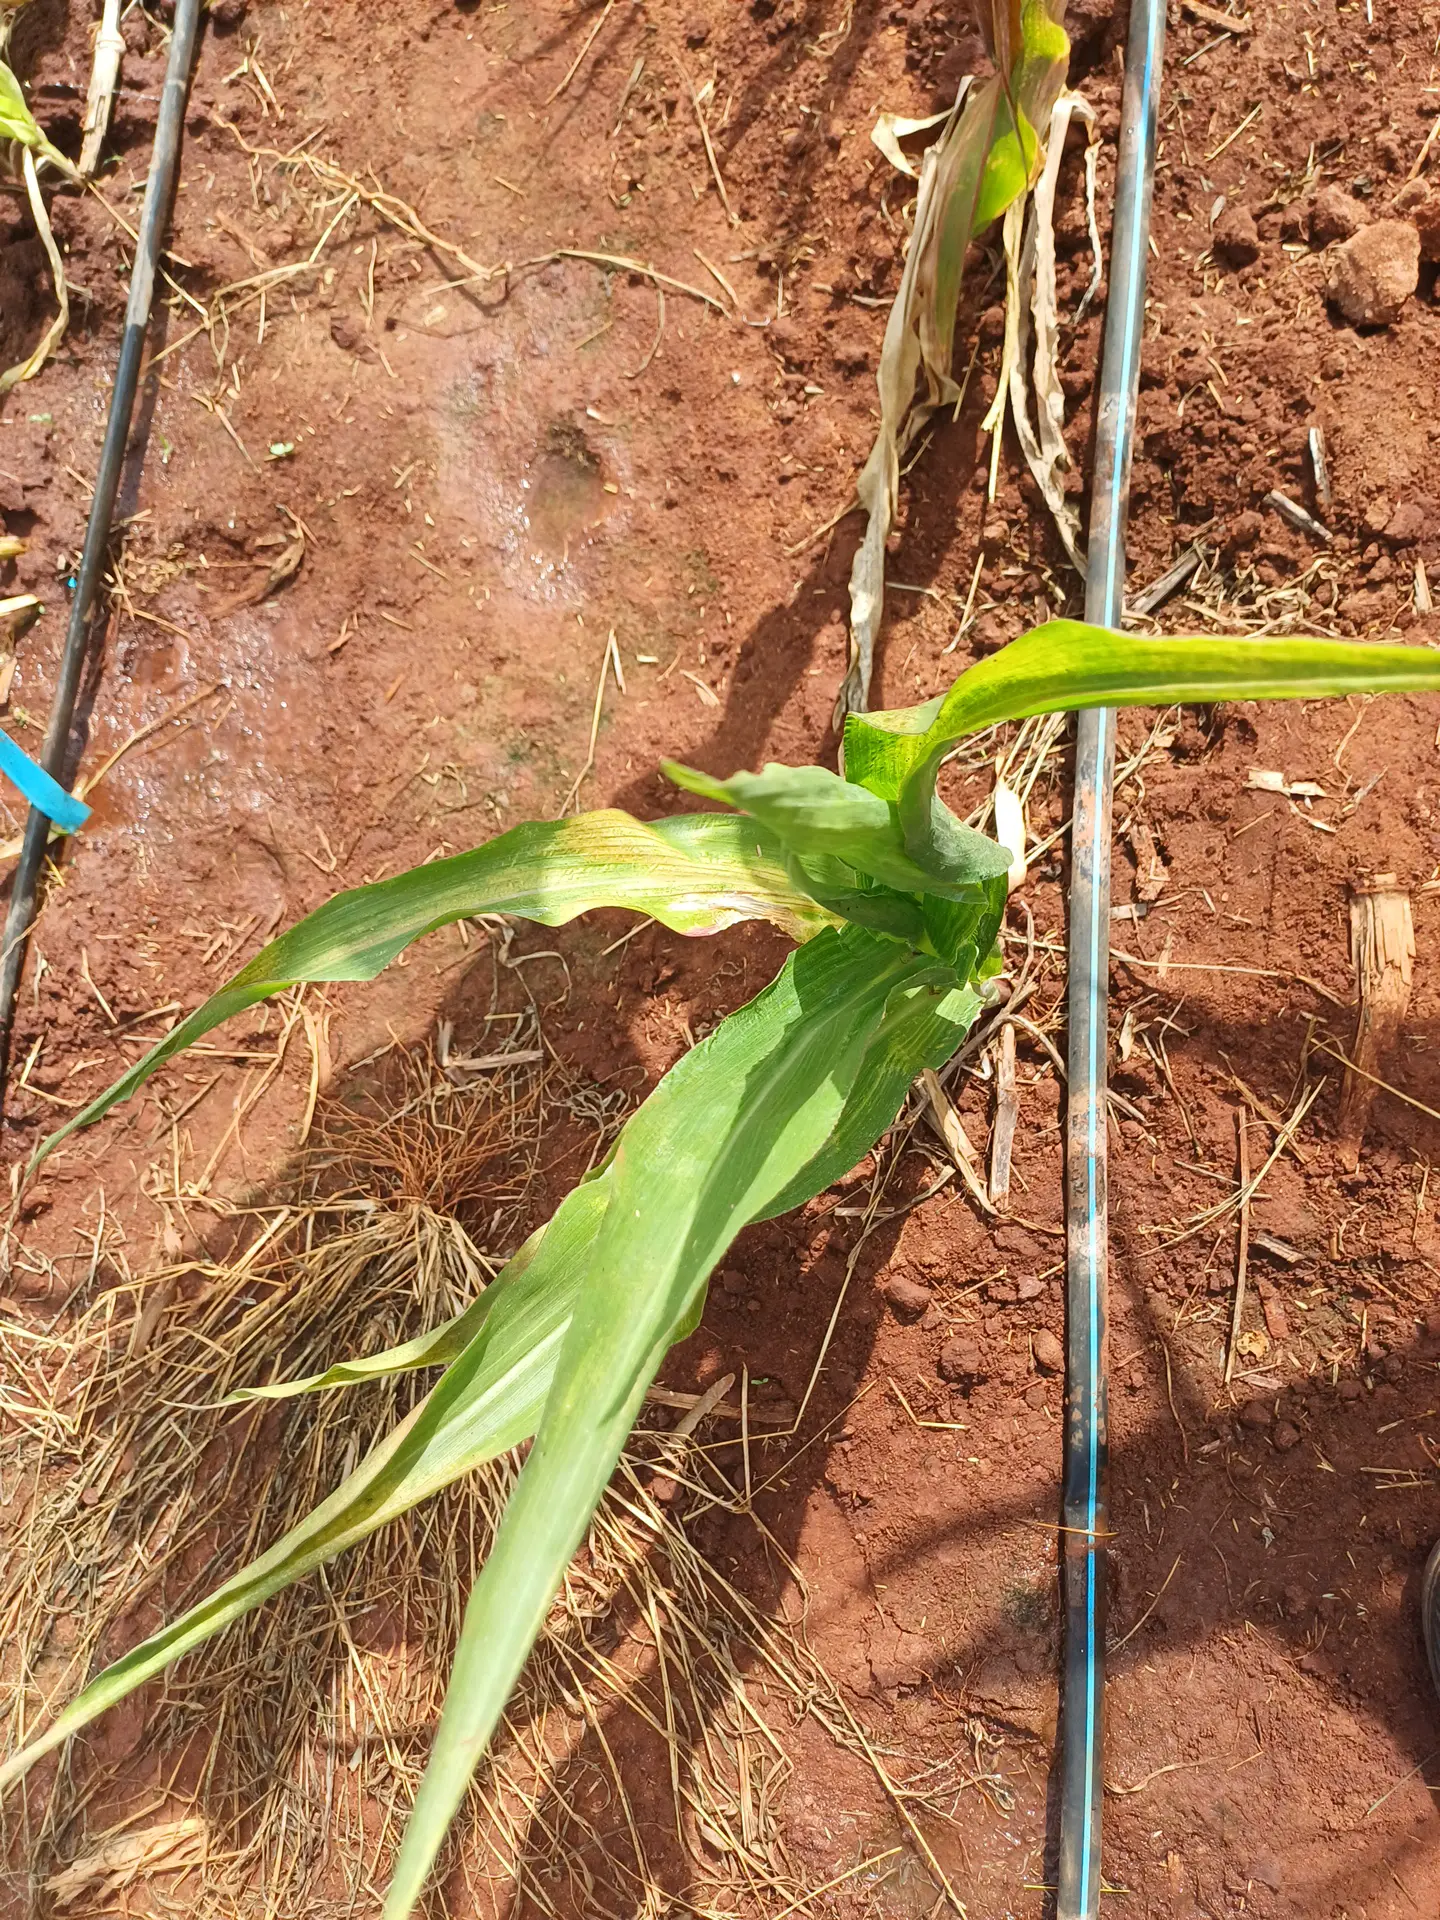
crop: maize
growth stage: vegetative
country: Kenya
